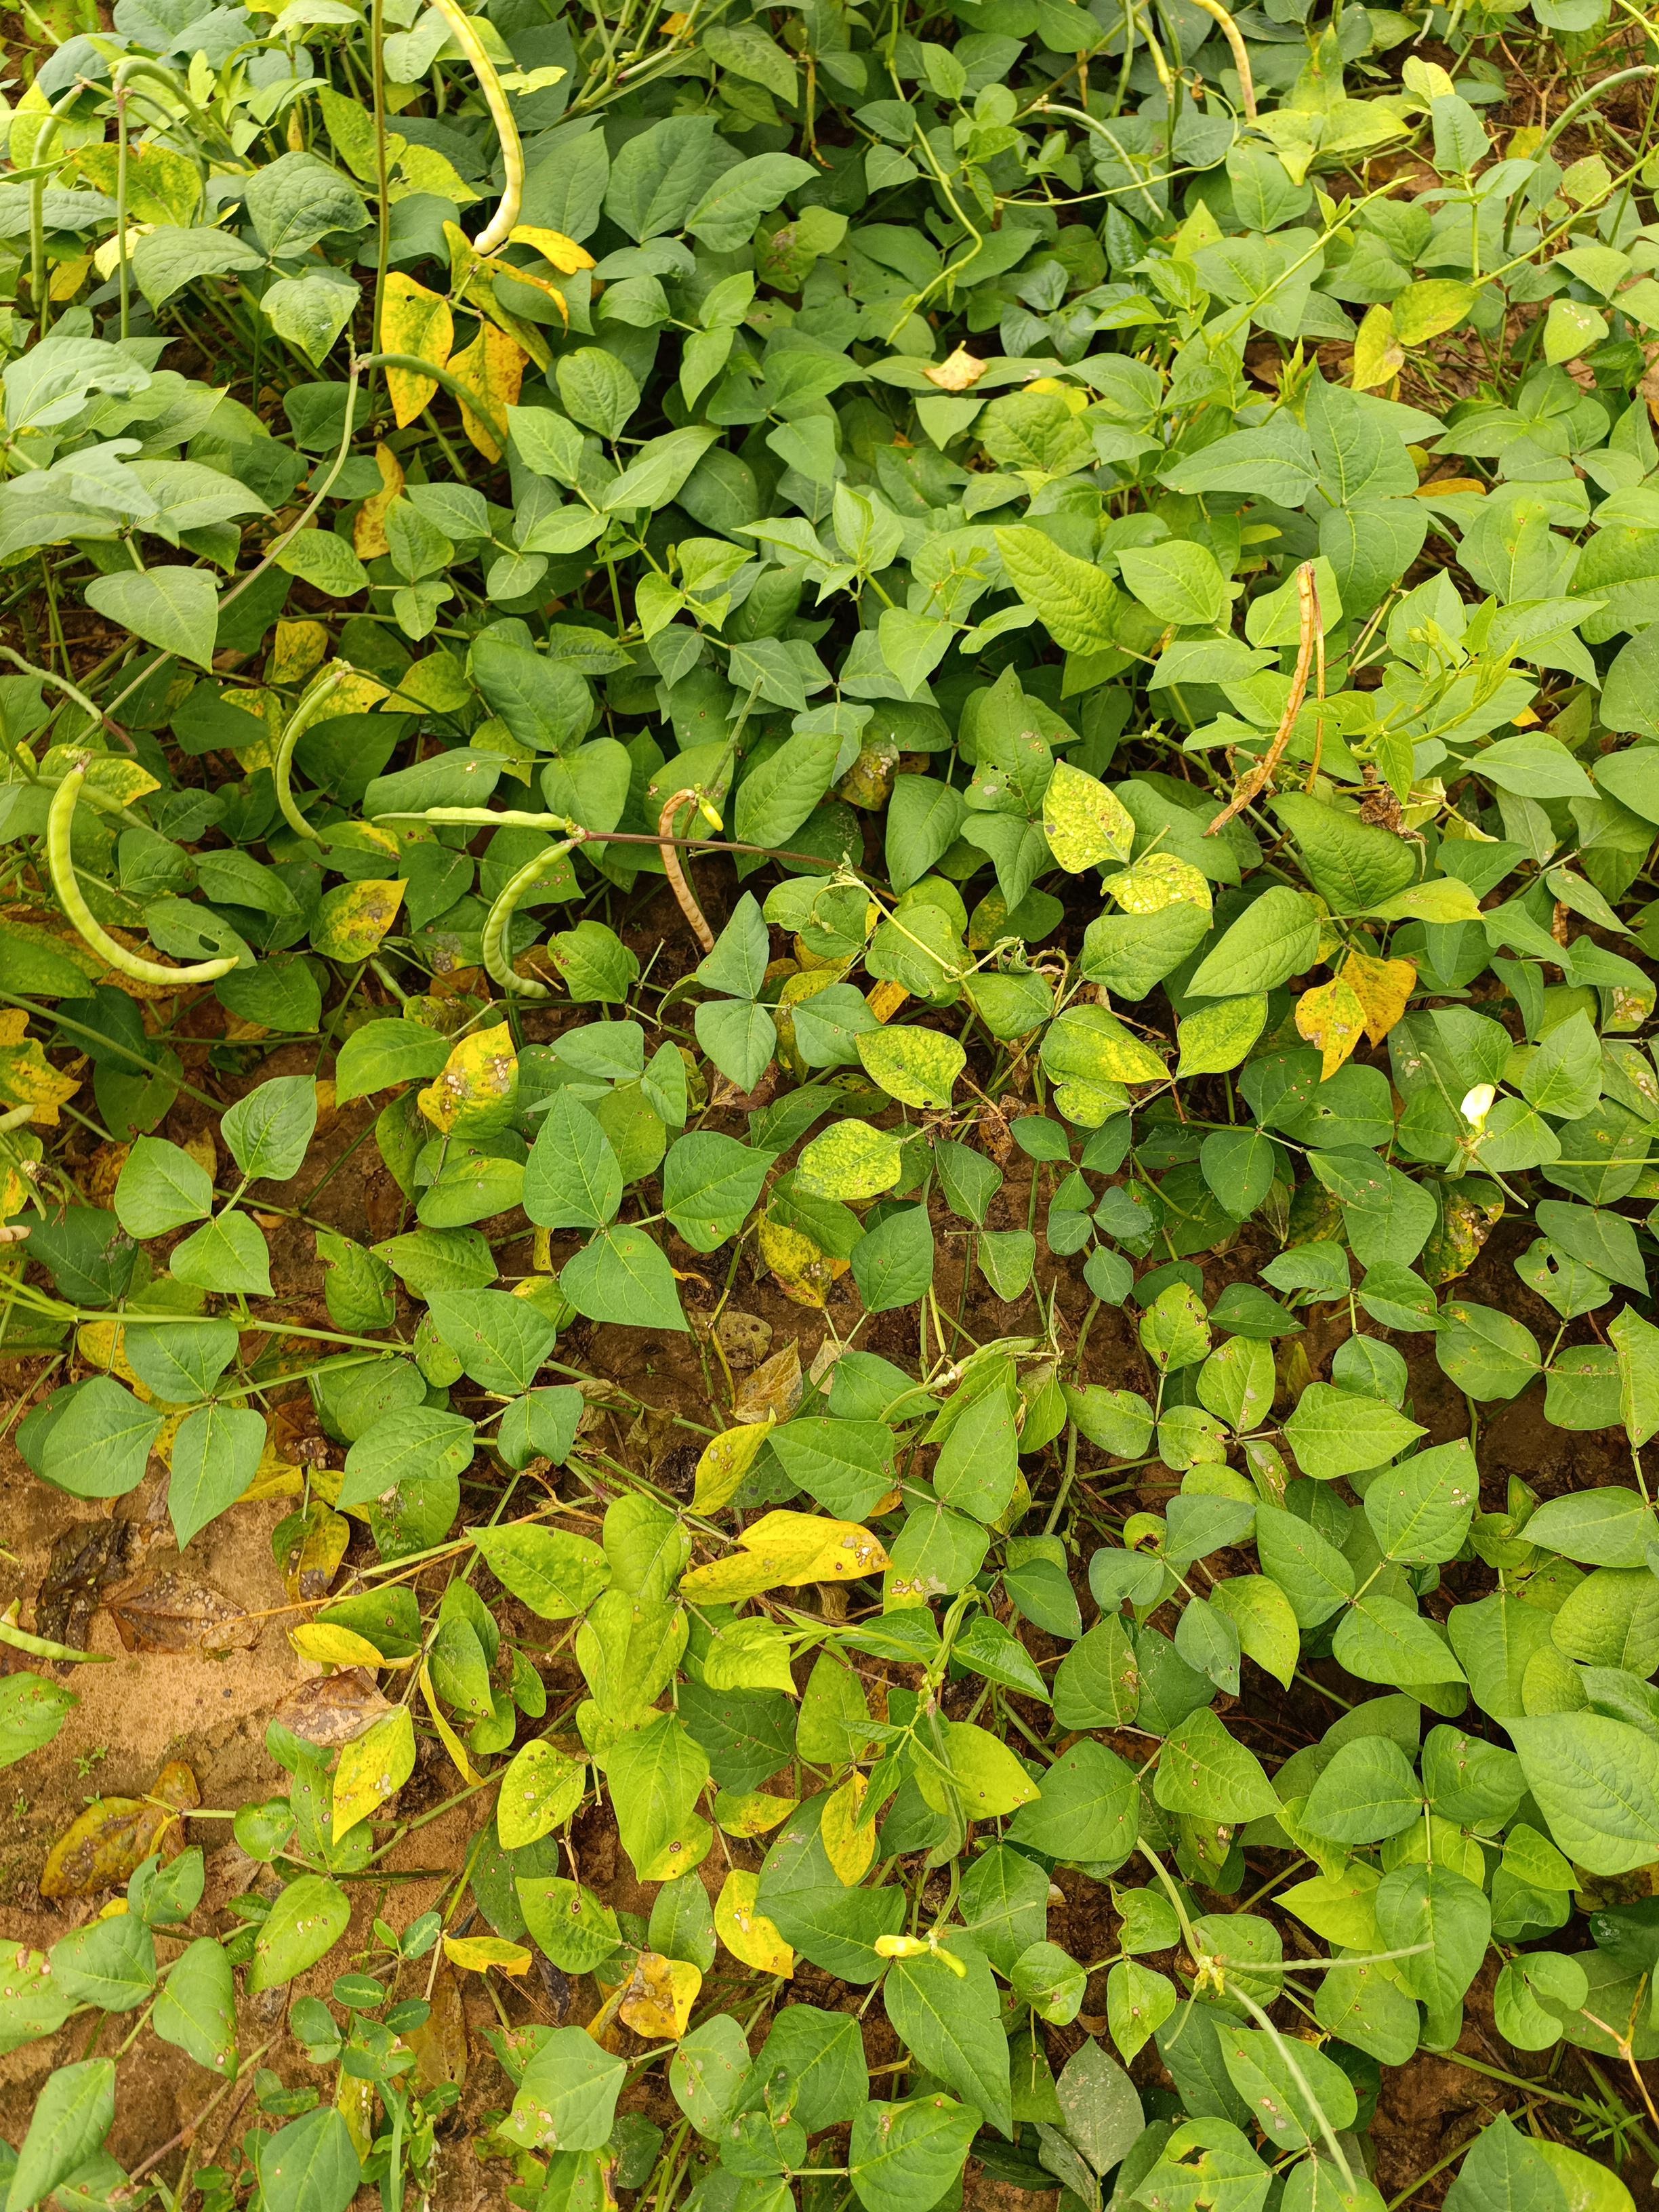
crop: cowpea
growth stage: maturity
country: Nigeria
